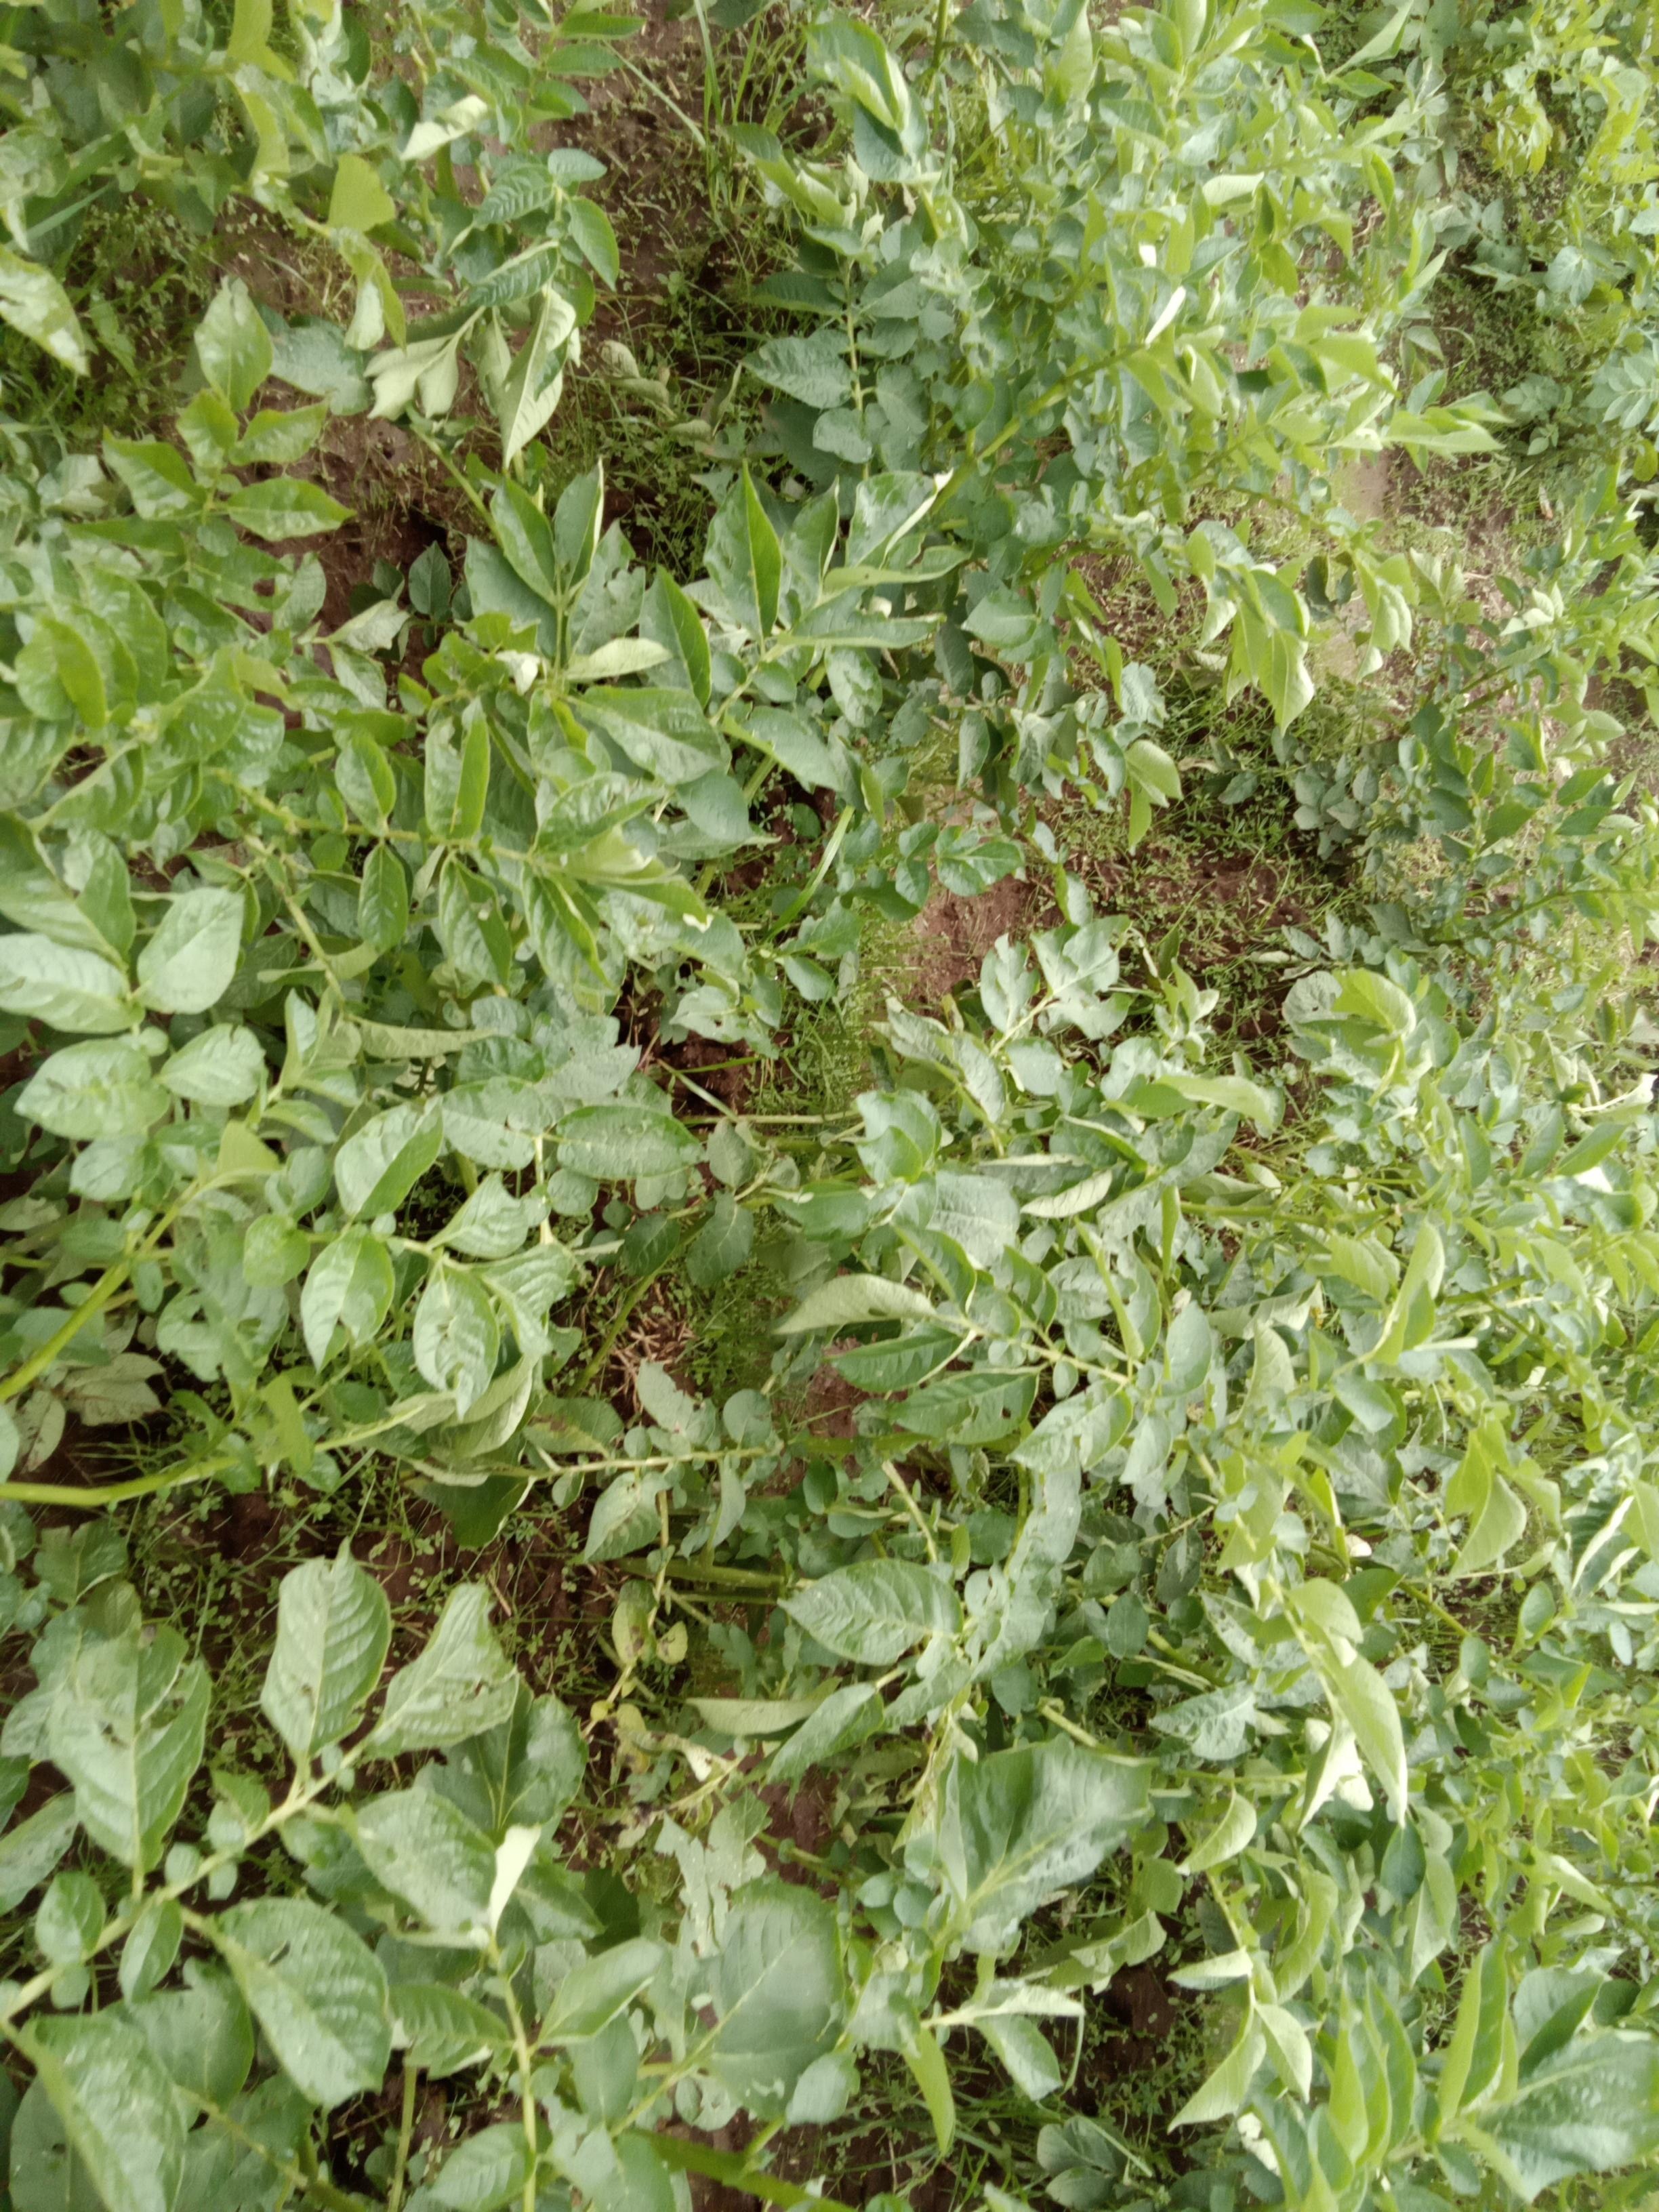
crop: potato
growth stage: vegetative
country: Kenya
